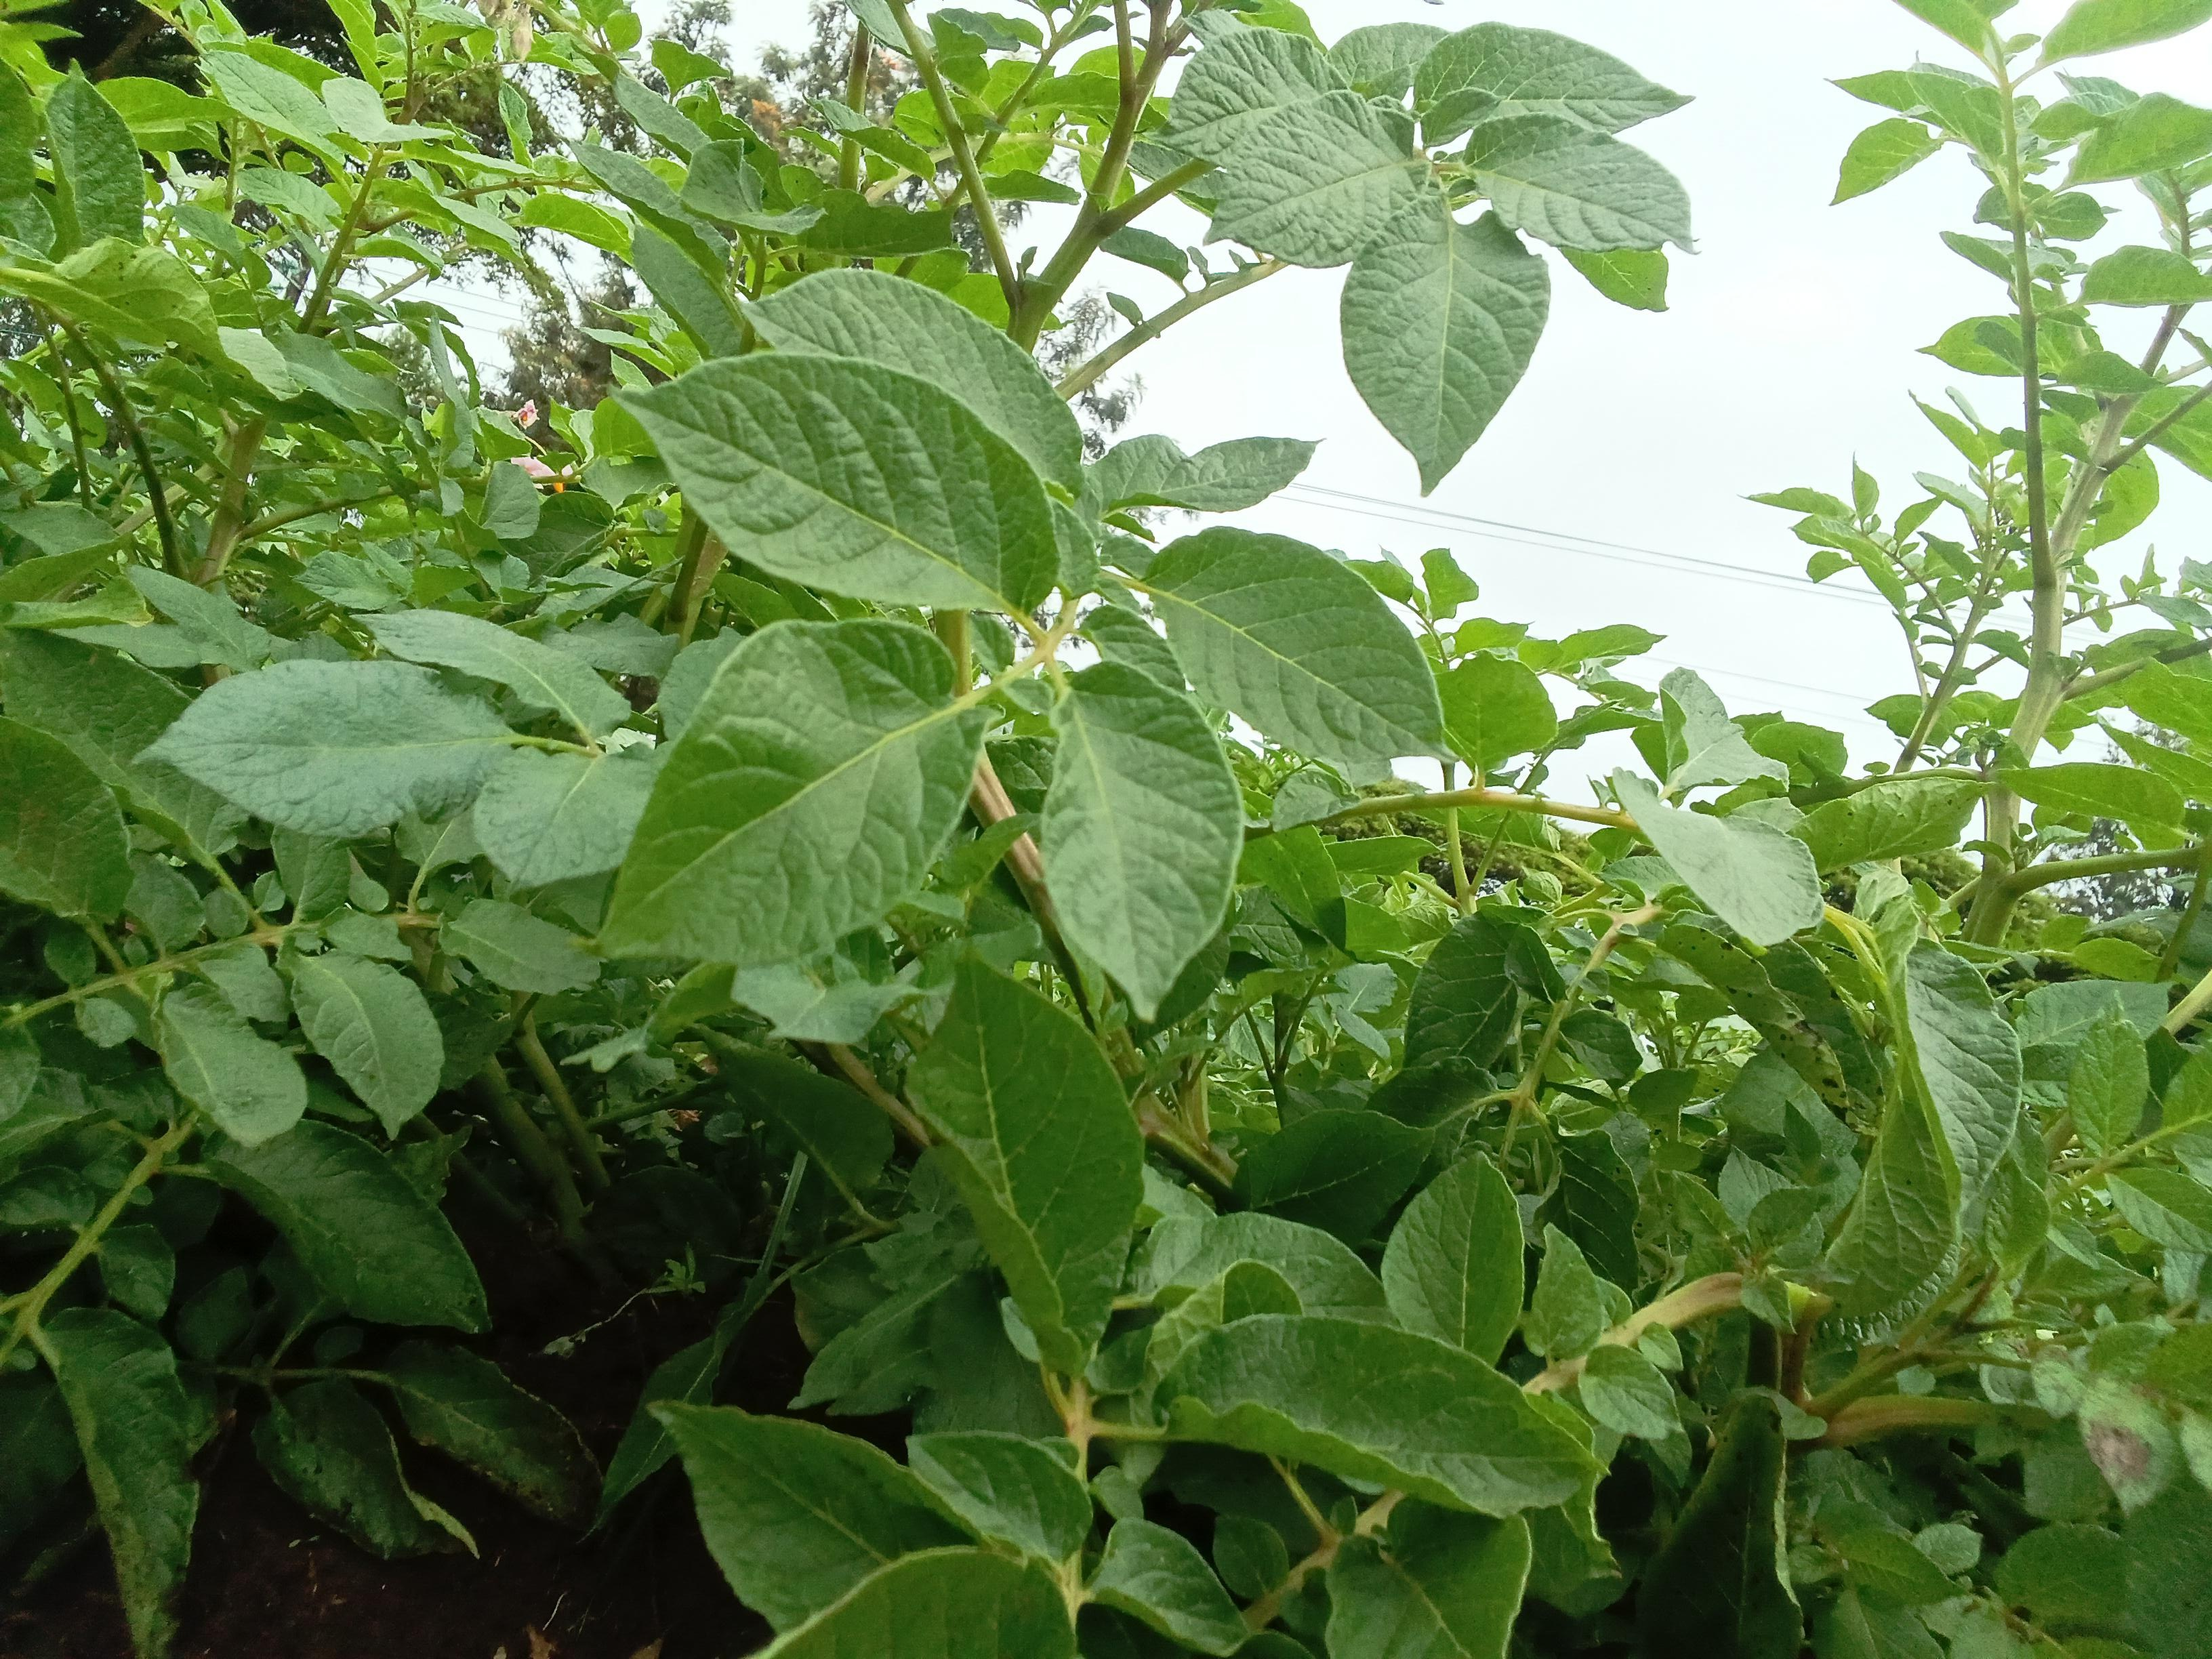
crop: potato
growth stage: flowering
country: Kenya
